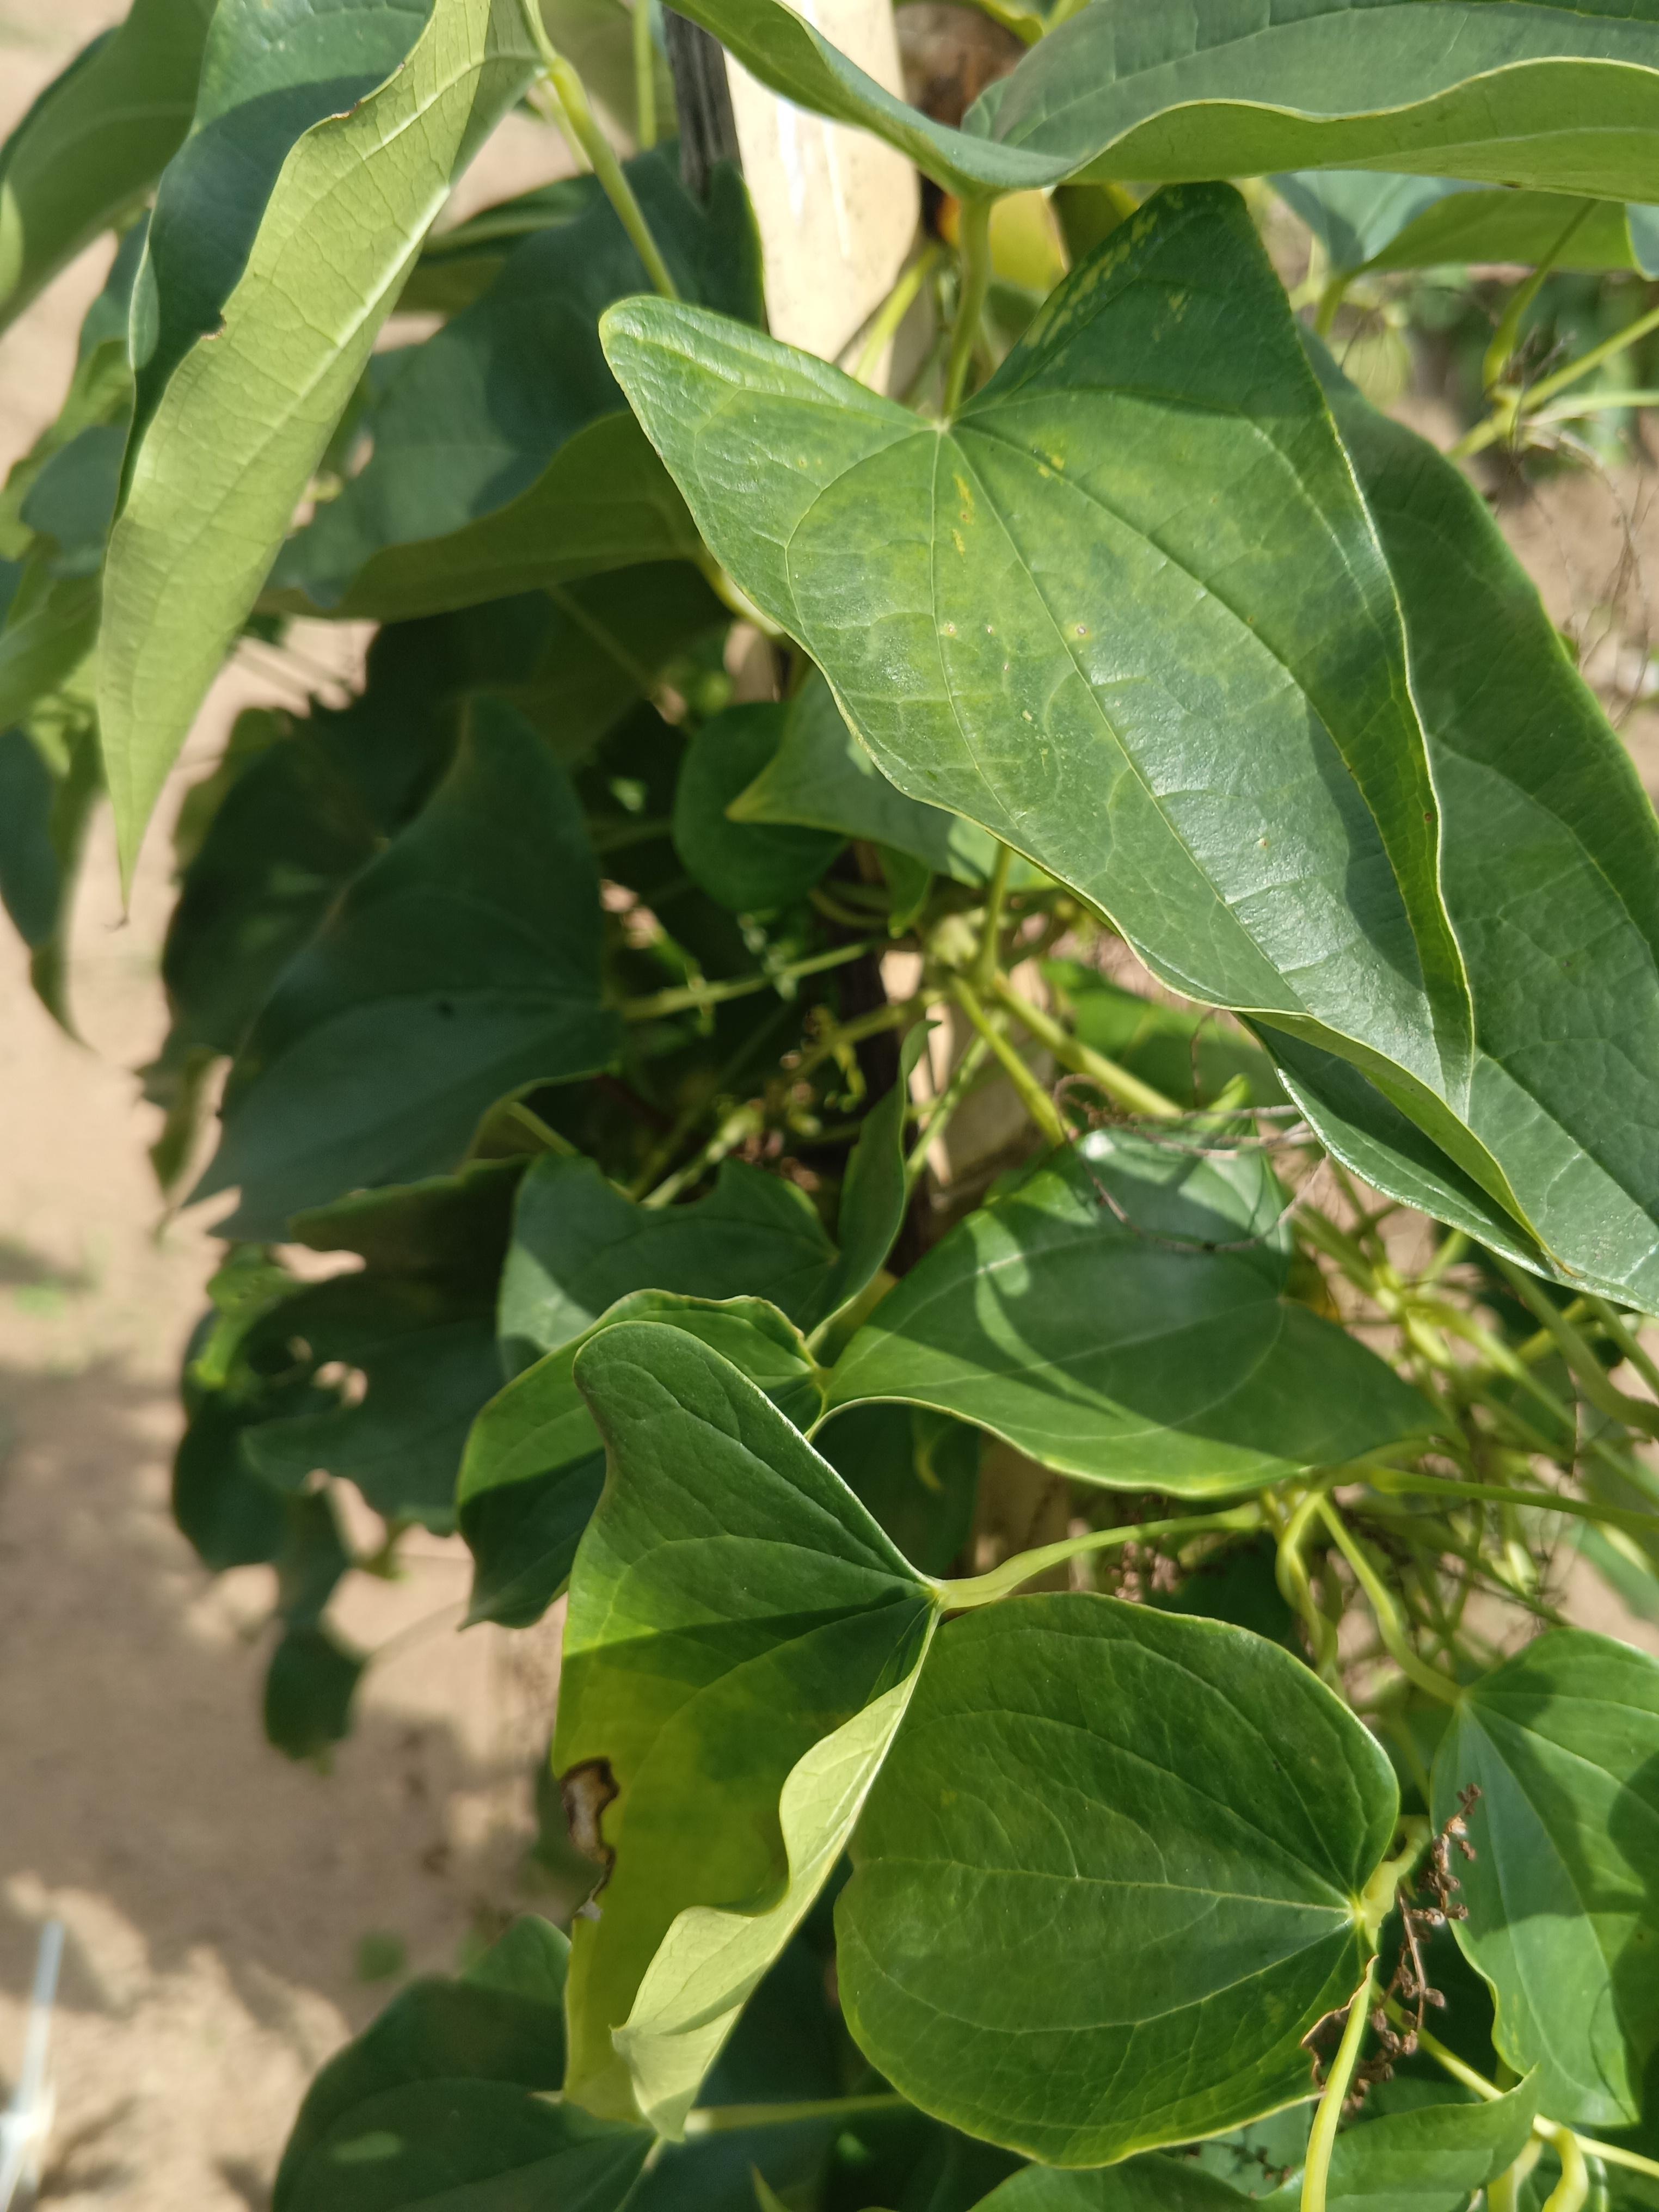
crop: yam
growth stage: maturity
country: Nigeria
